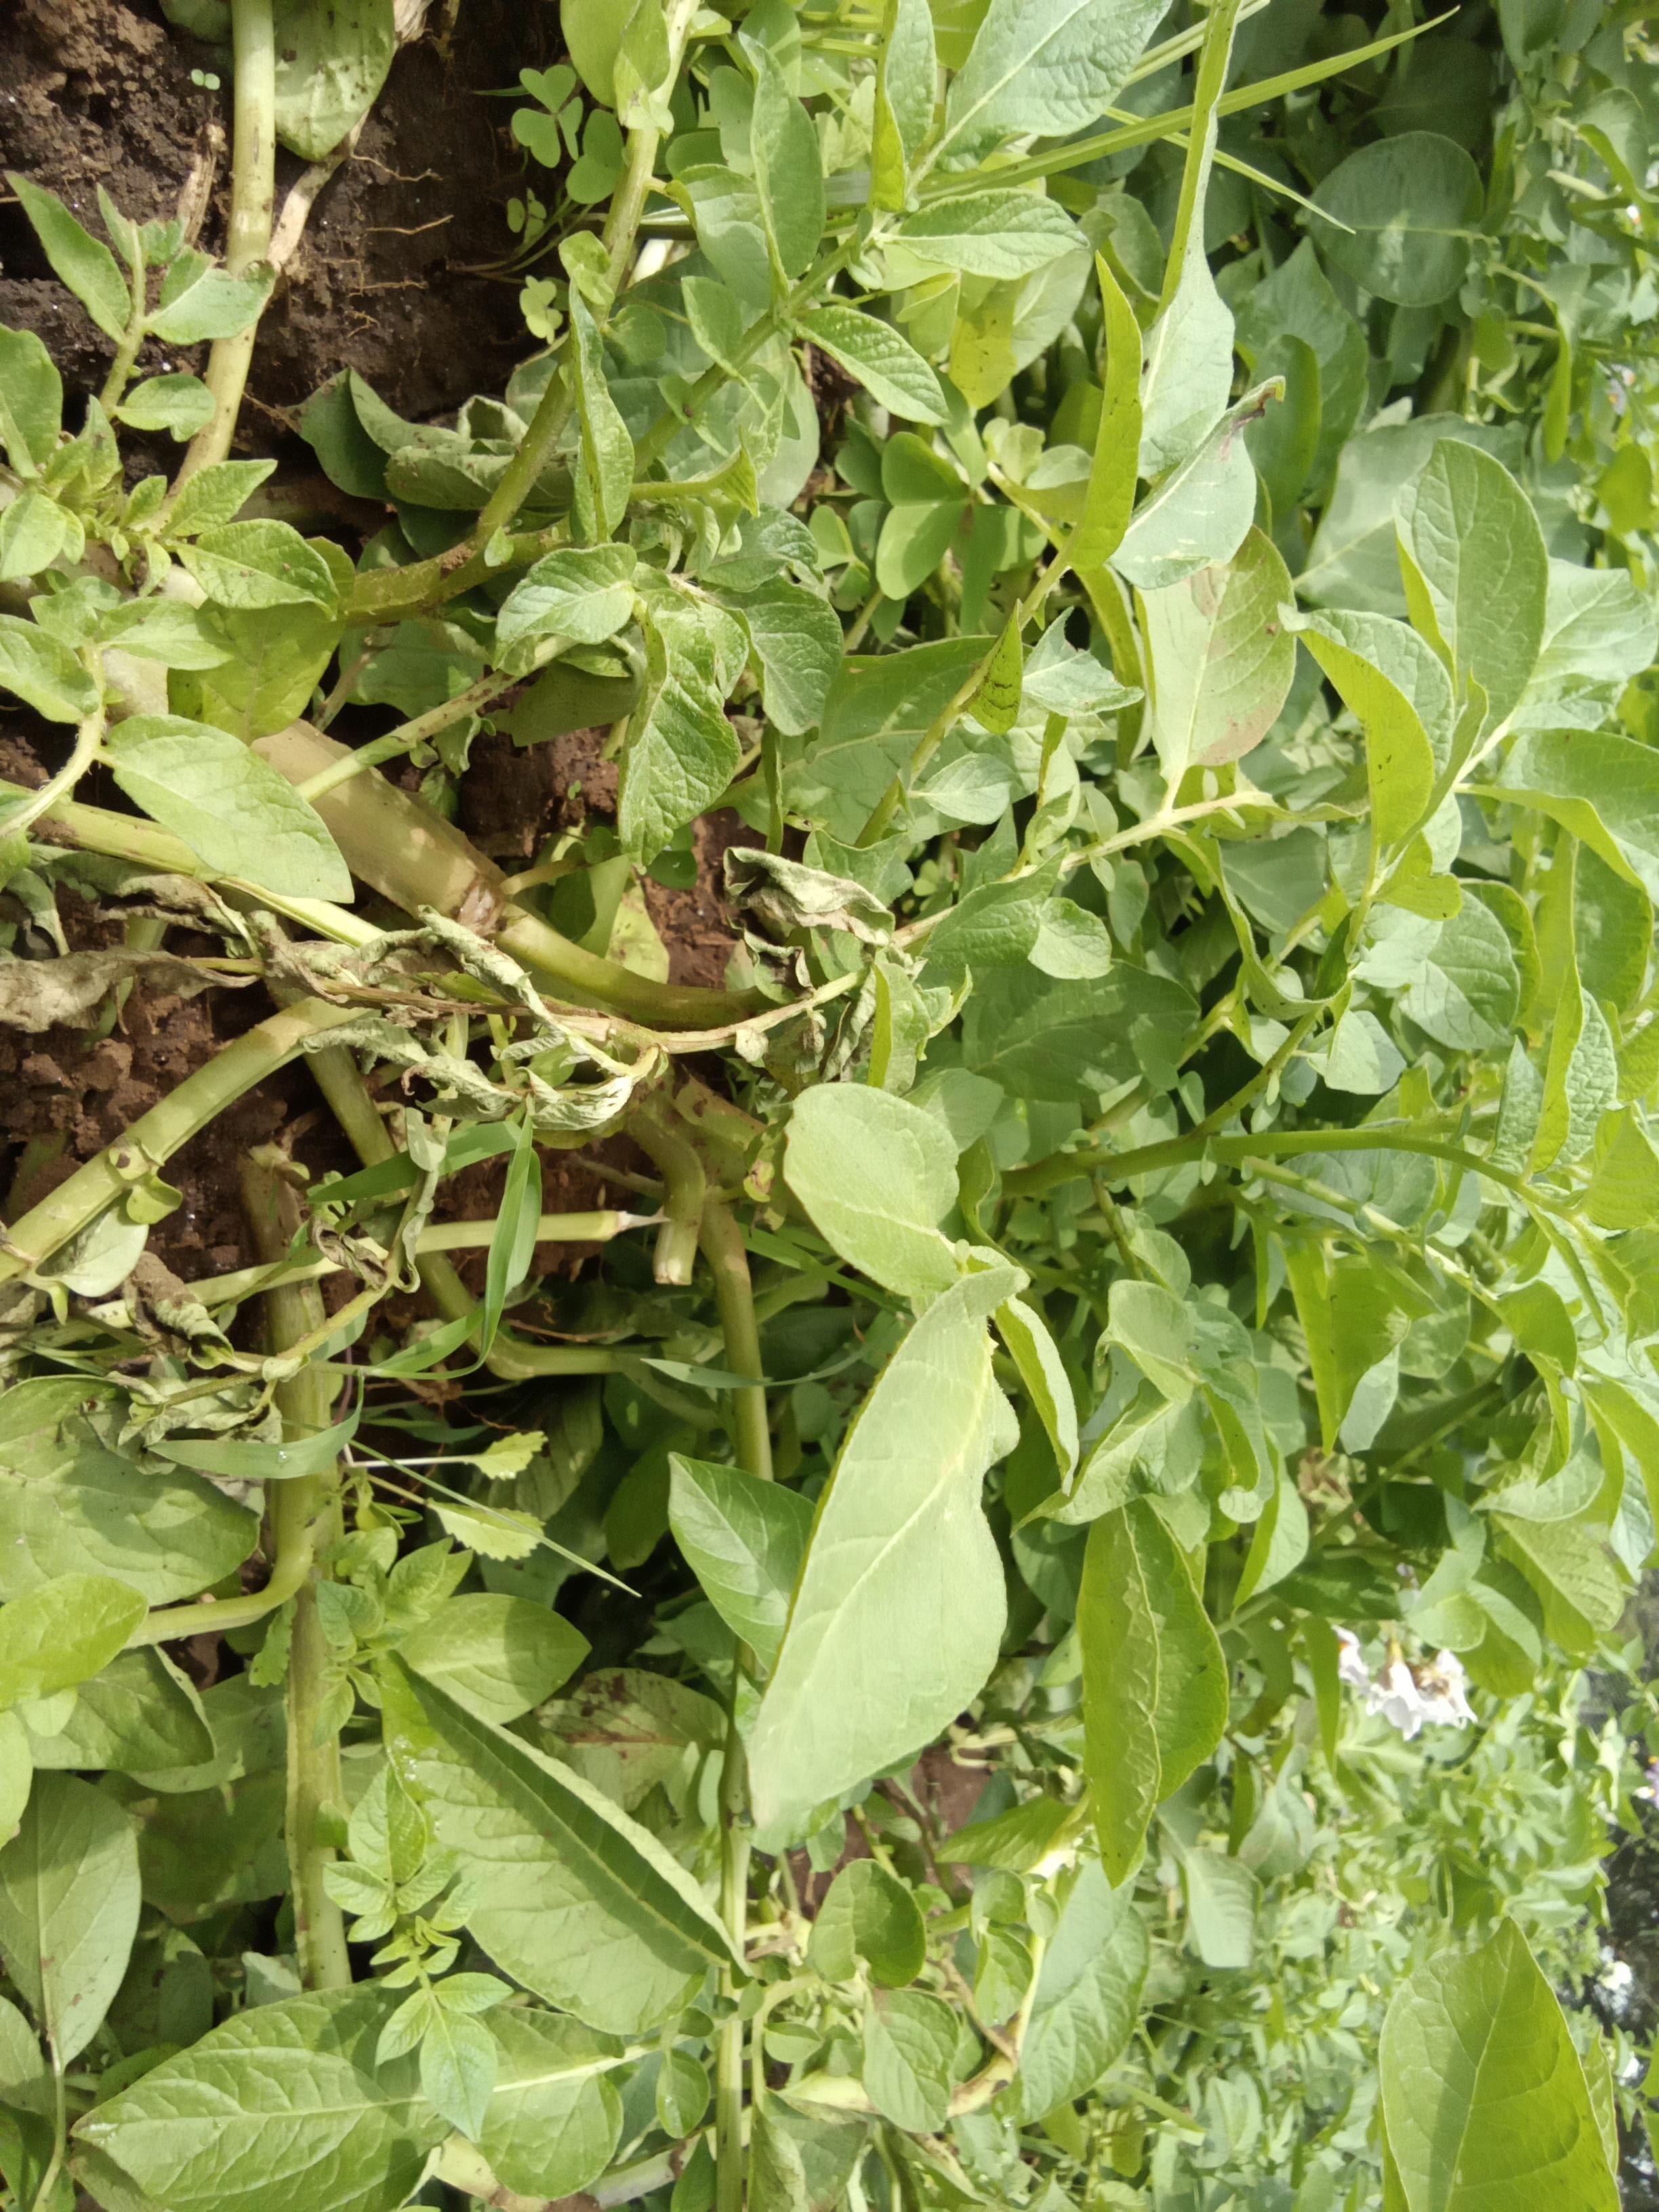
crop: potato
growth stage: flowering
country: Kenya
